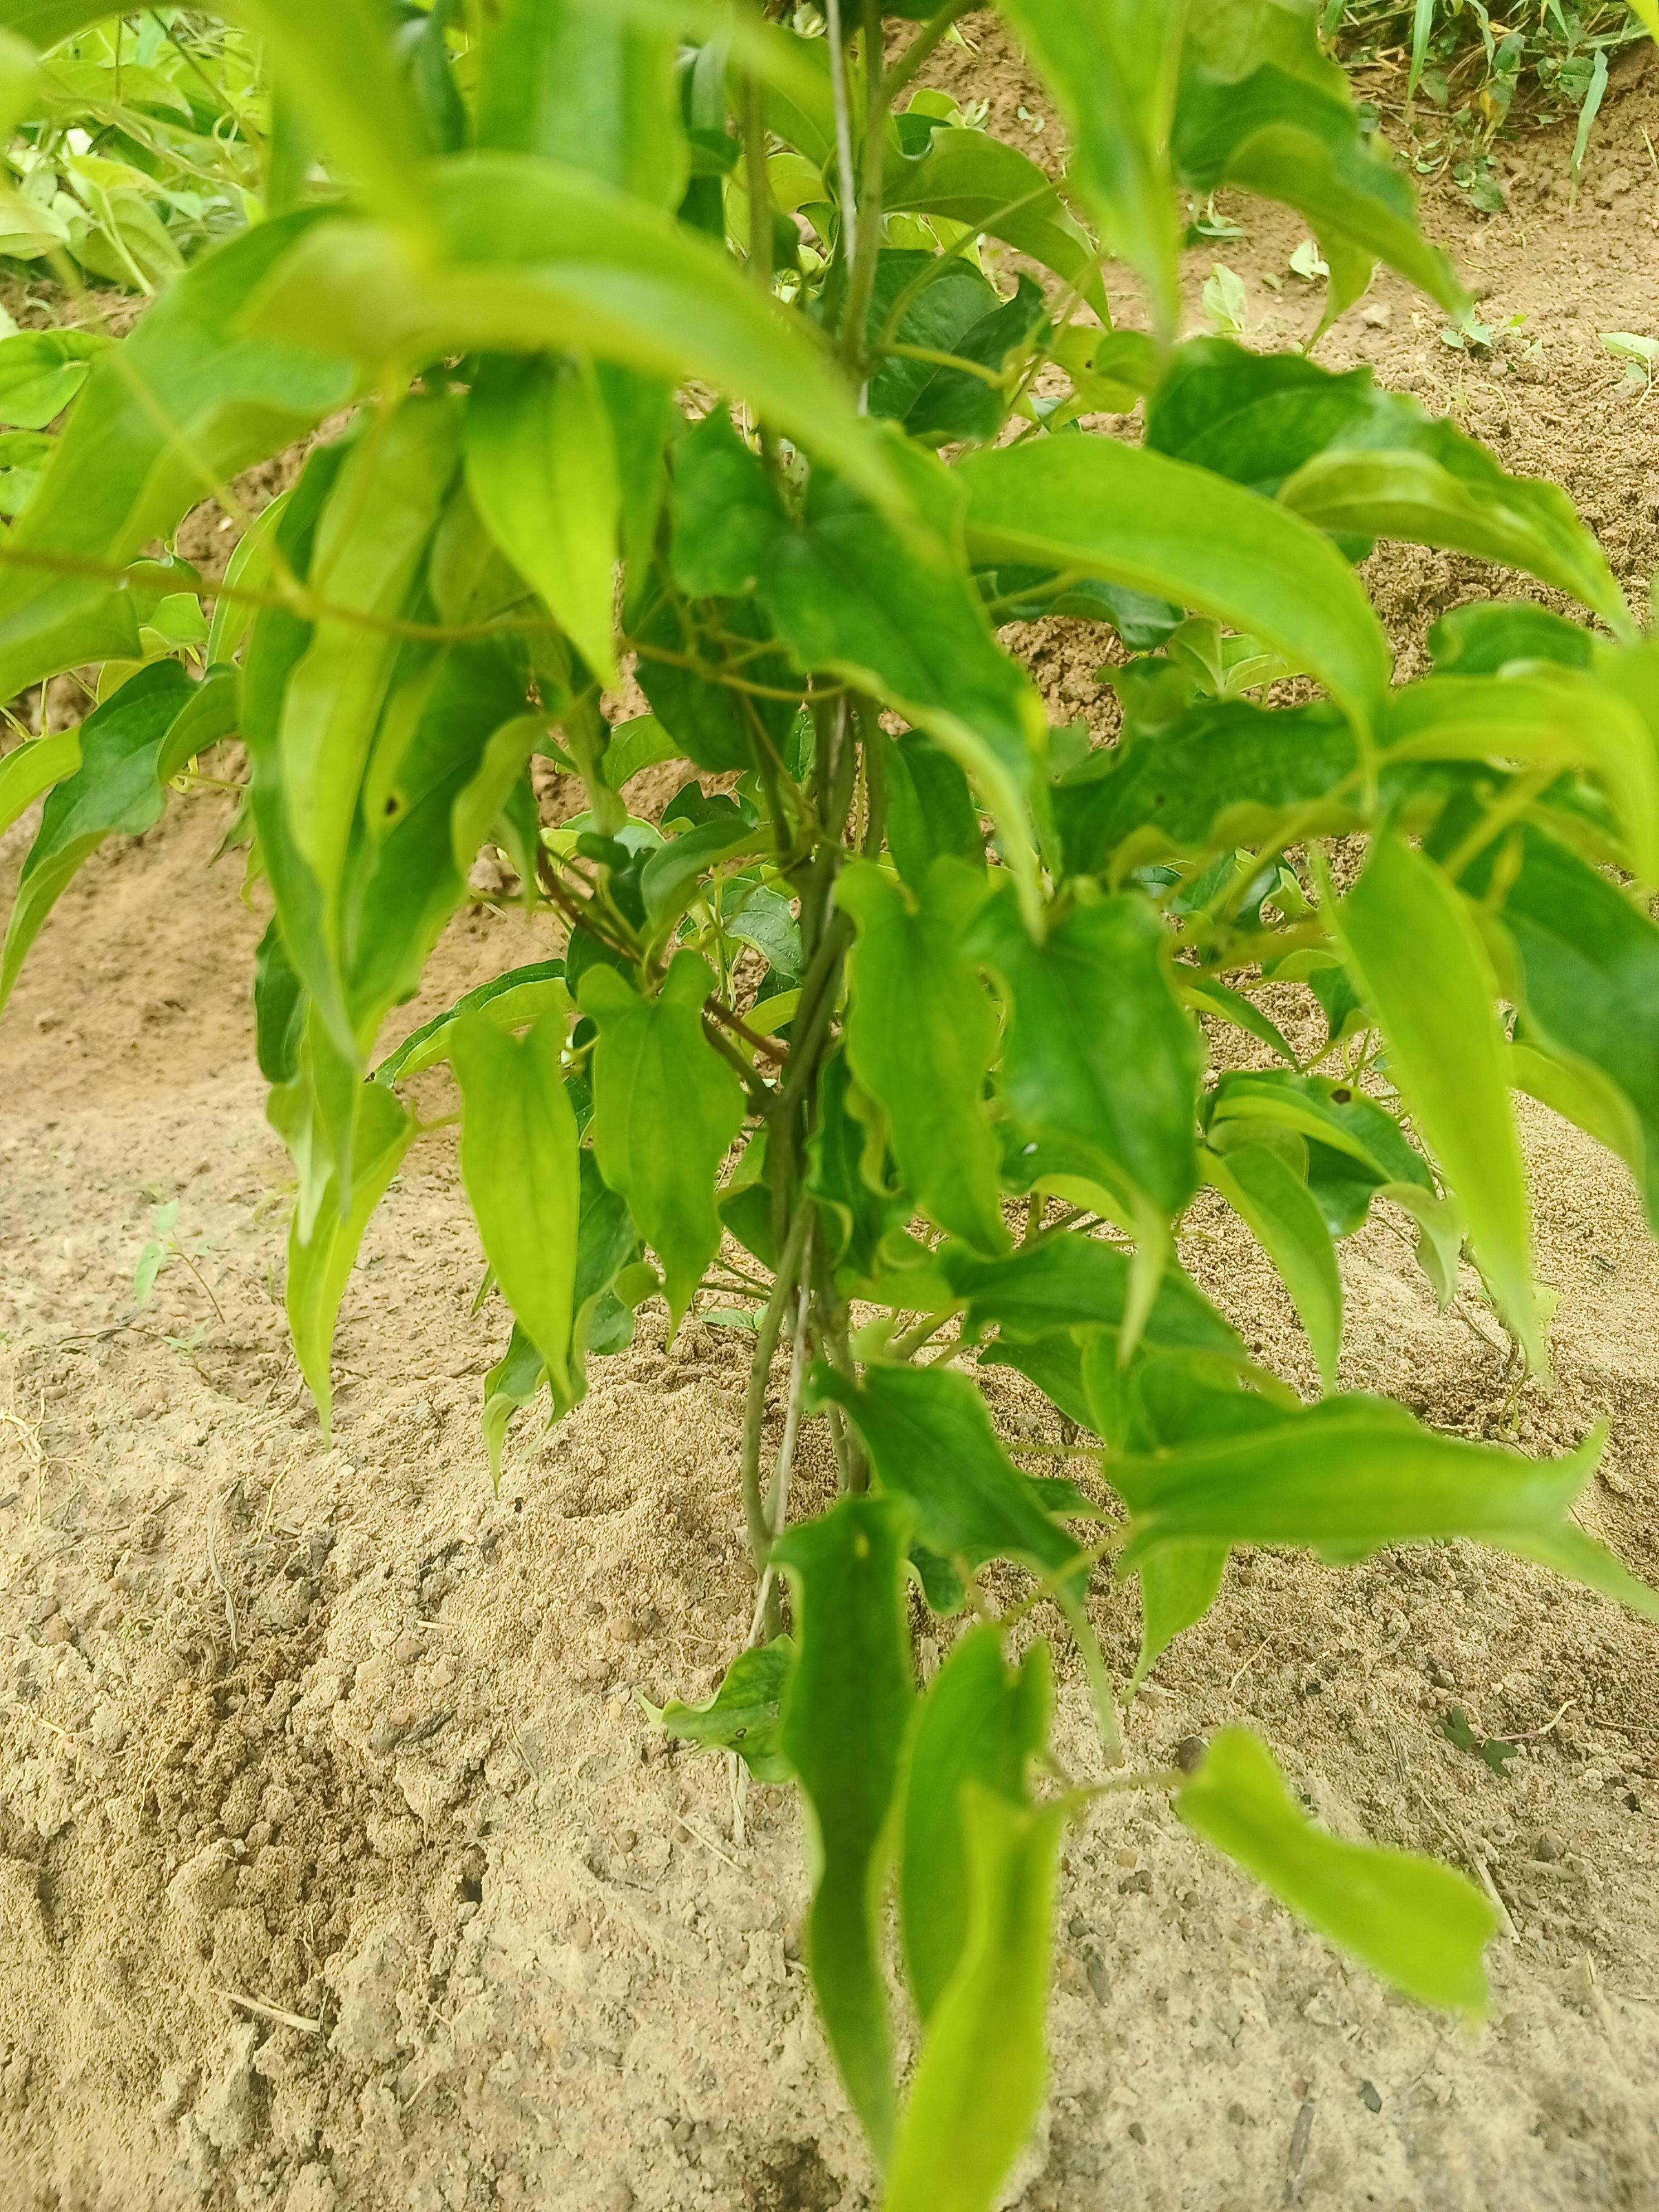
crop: yam
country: Nigeria
